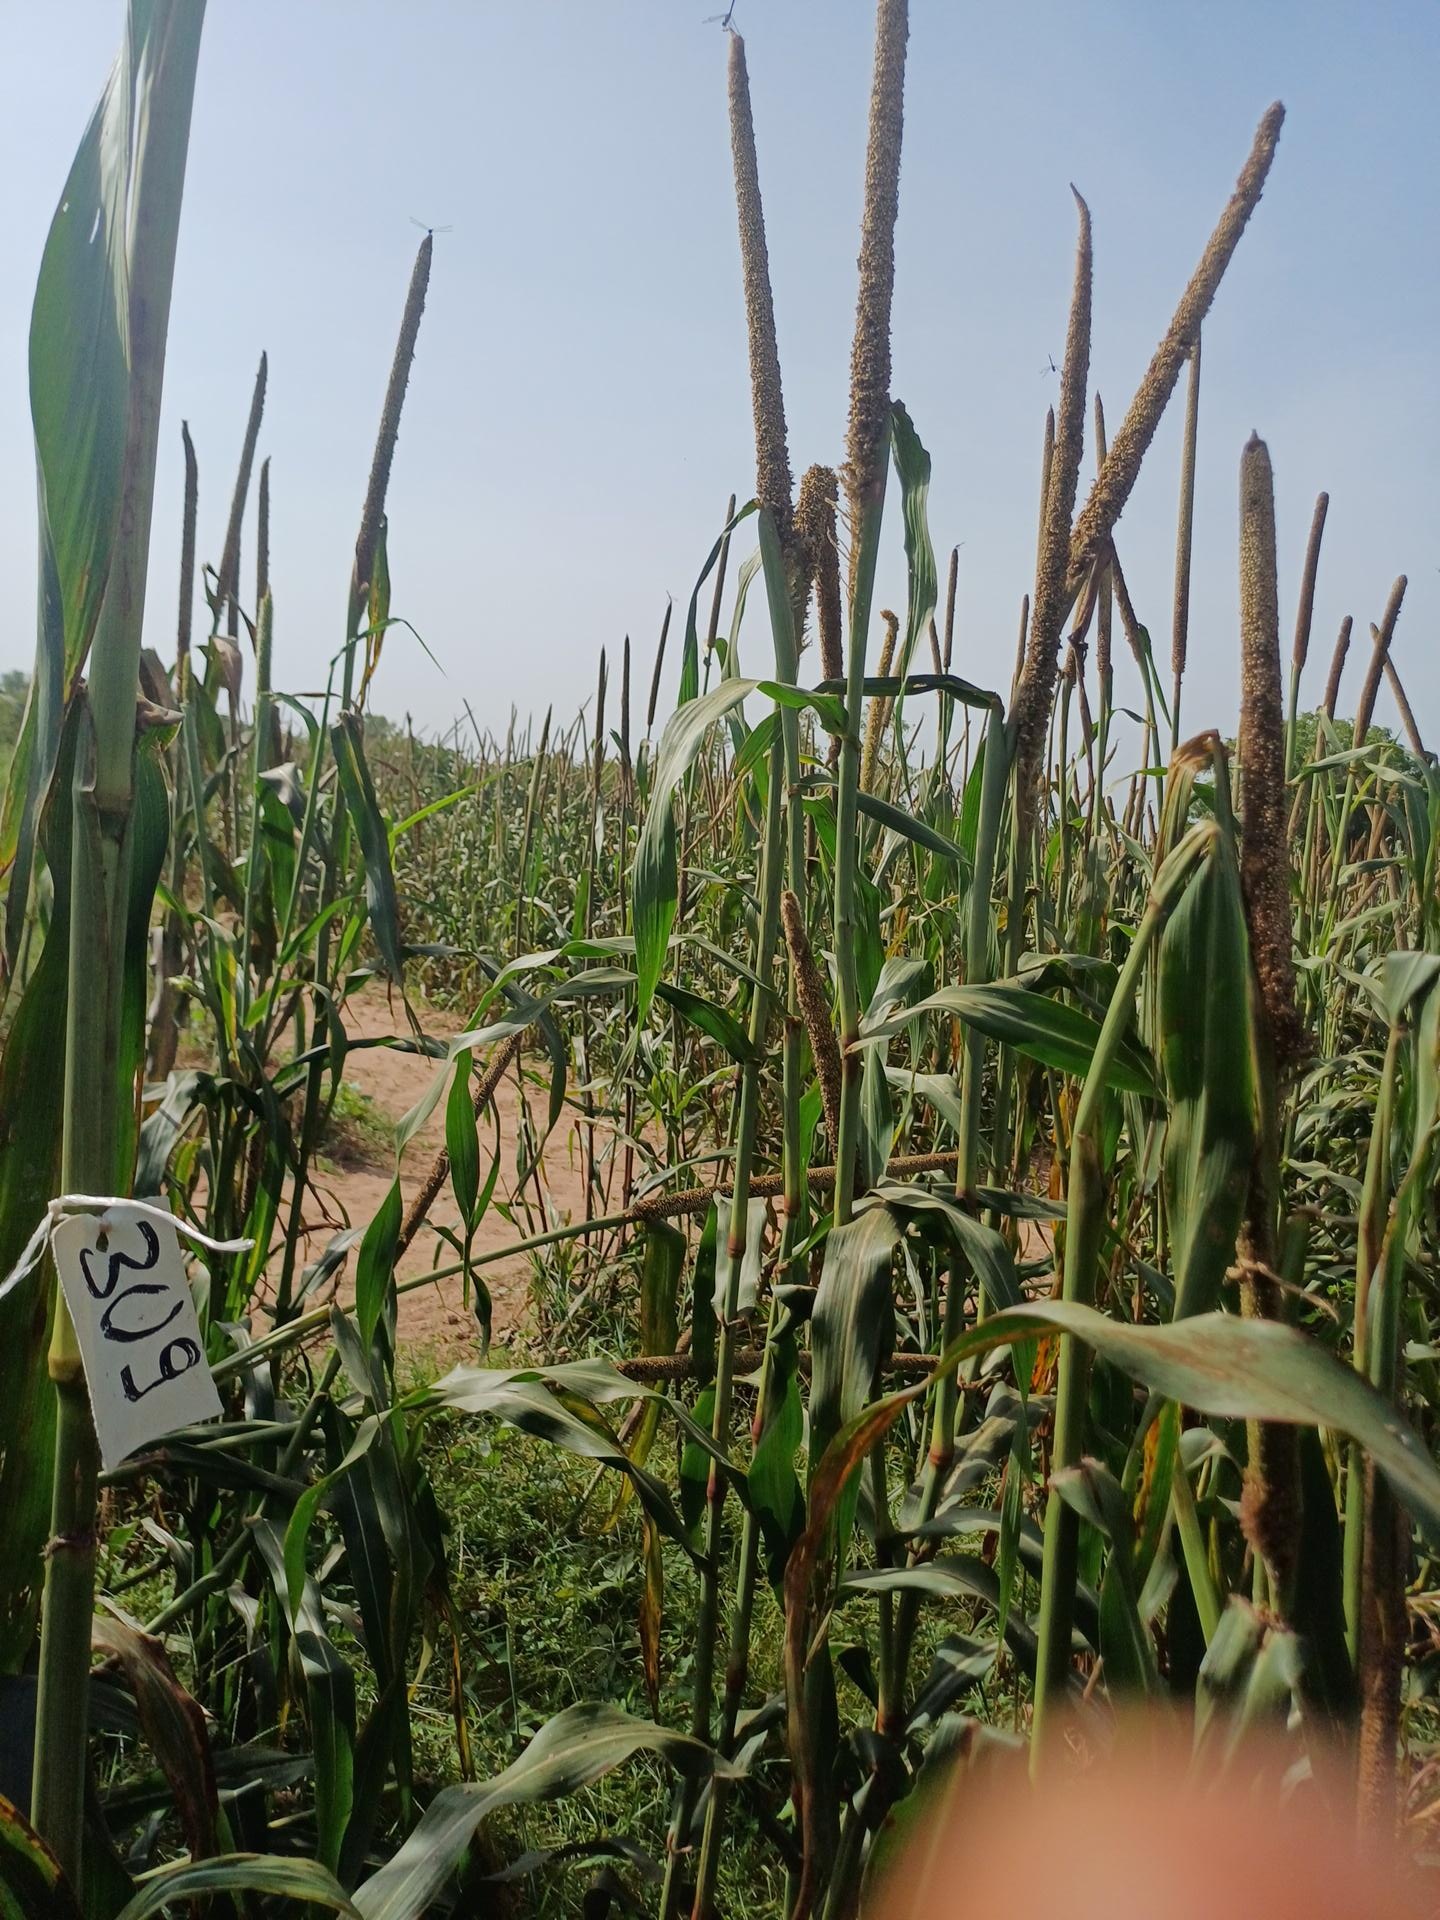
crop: pearl millet
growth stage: filling grain
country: Senegal
